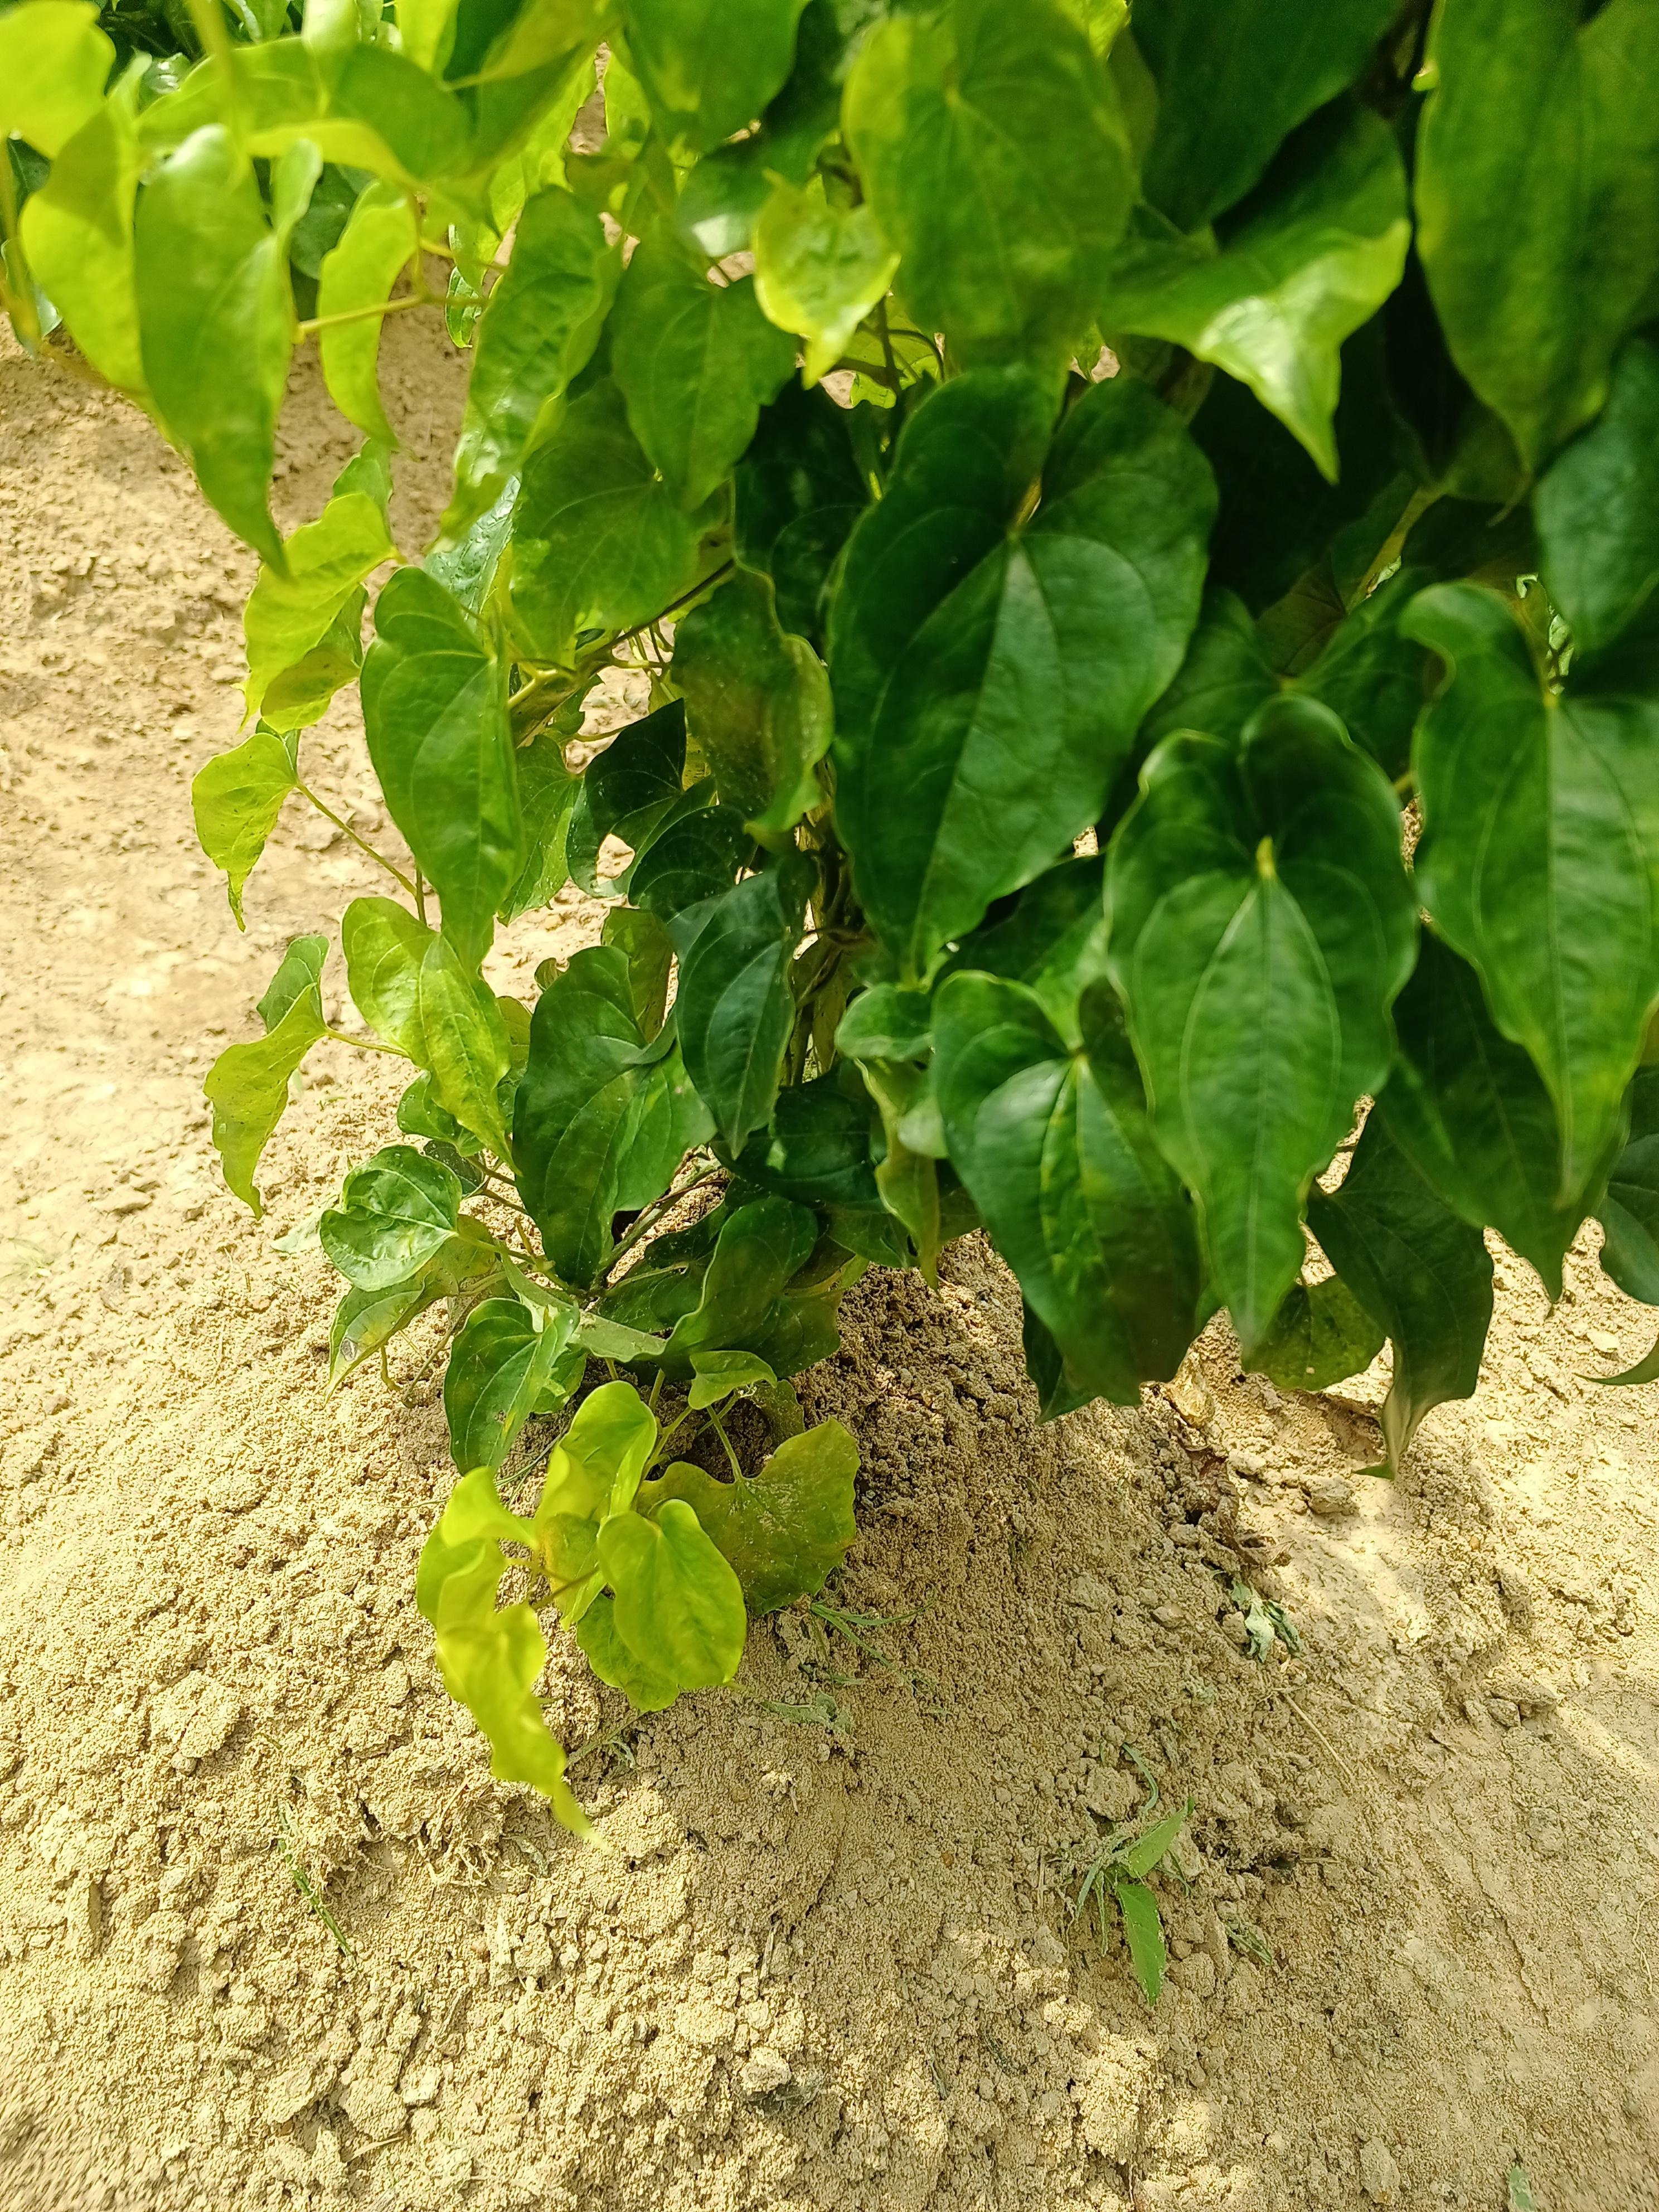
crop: yam
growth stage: vegetative
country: Nigeria
